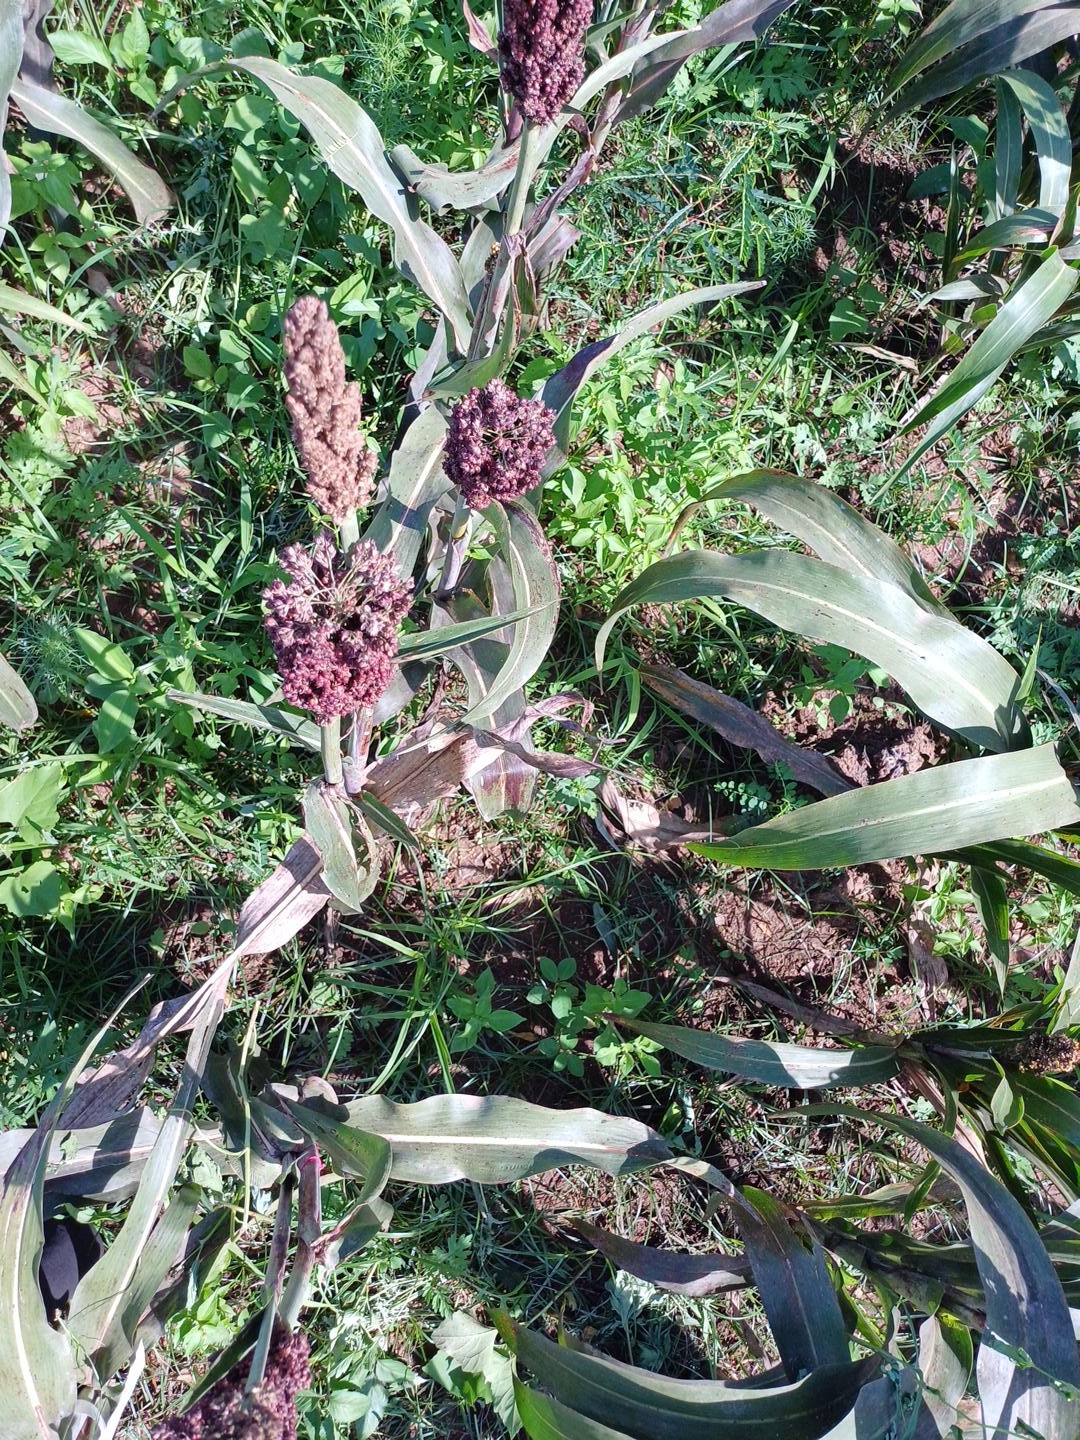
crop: sorghum
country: Kenya
